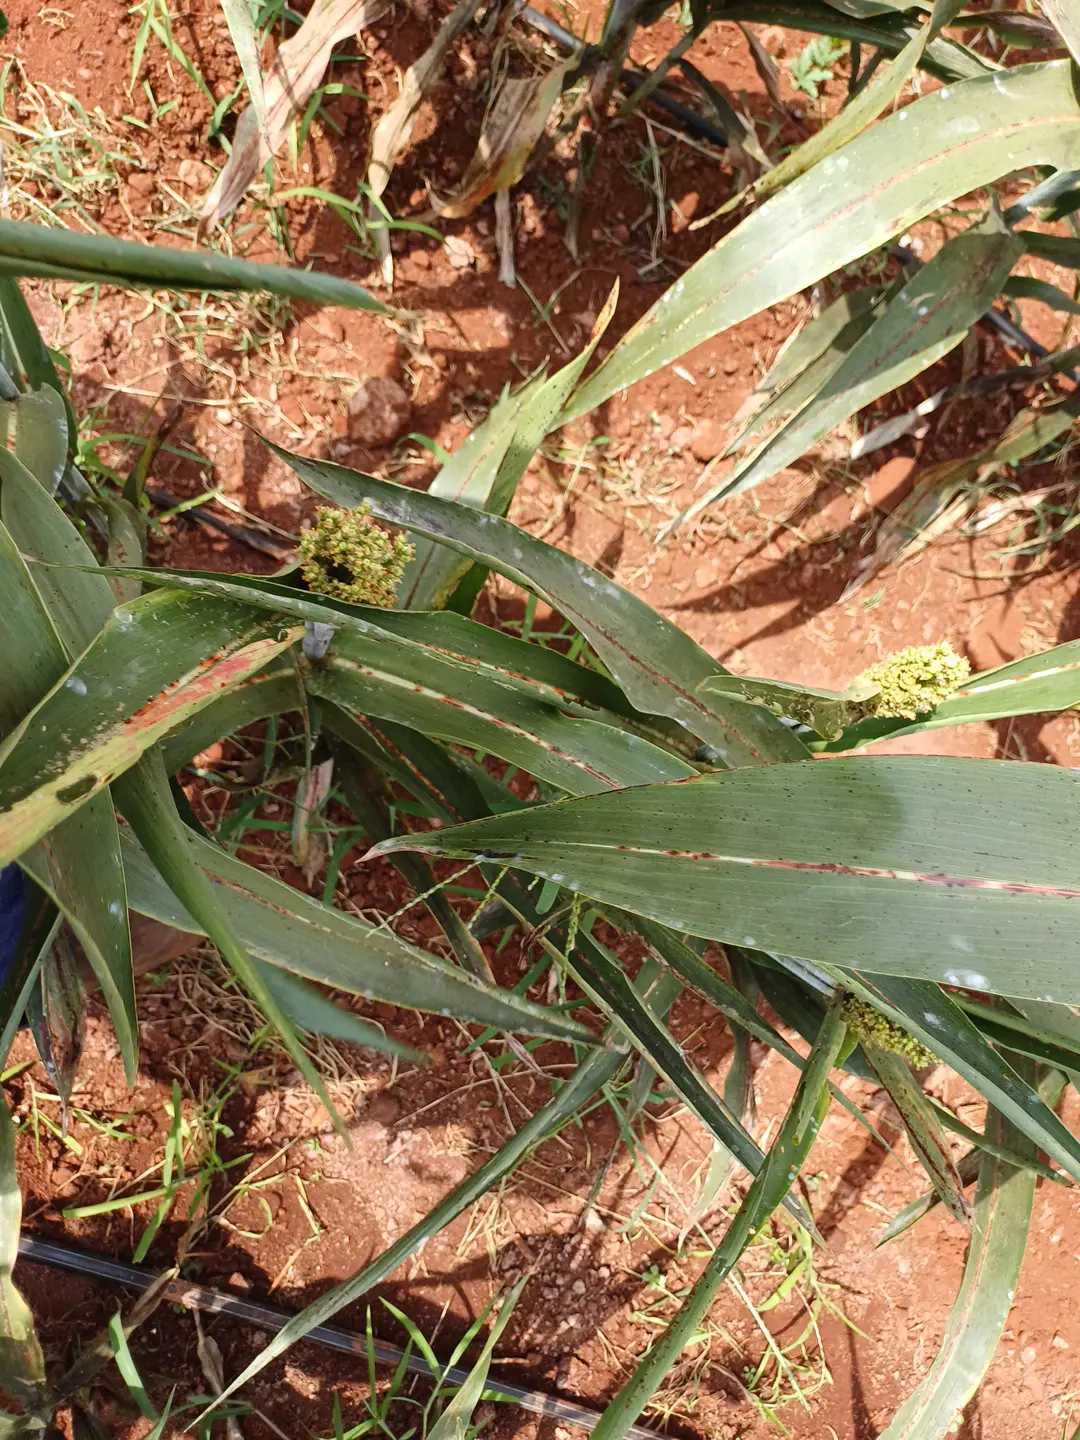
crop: sorghum
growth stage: filling grain
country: Kenya
